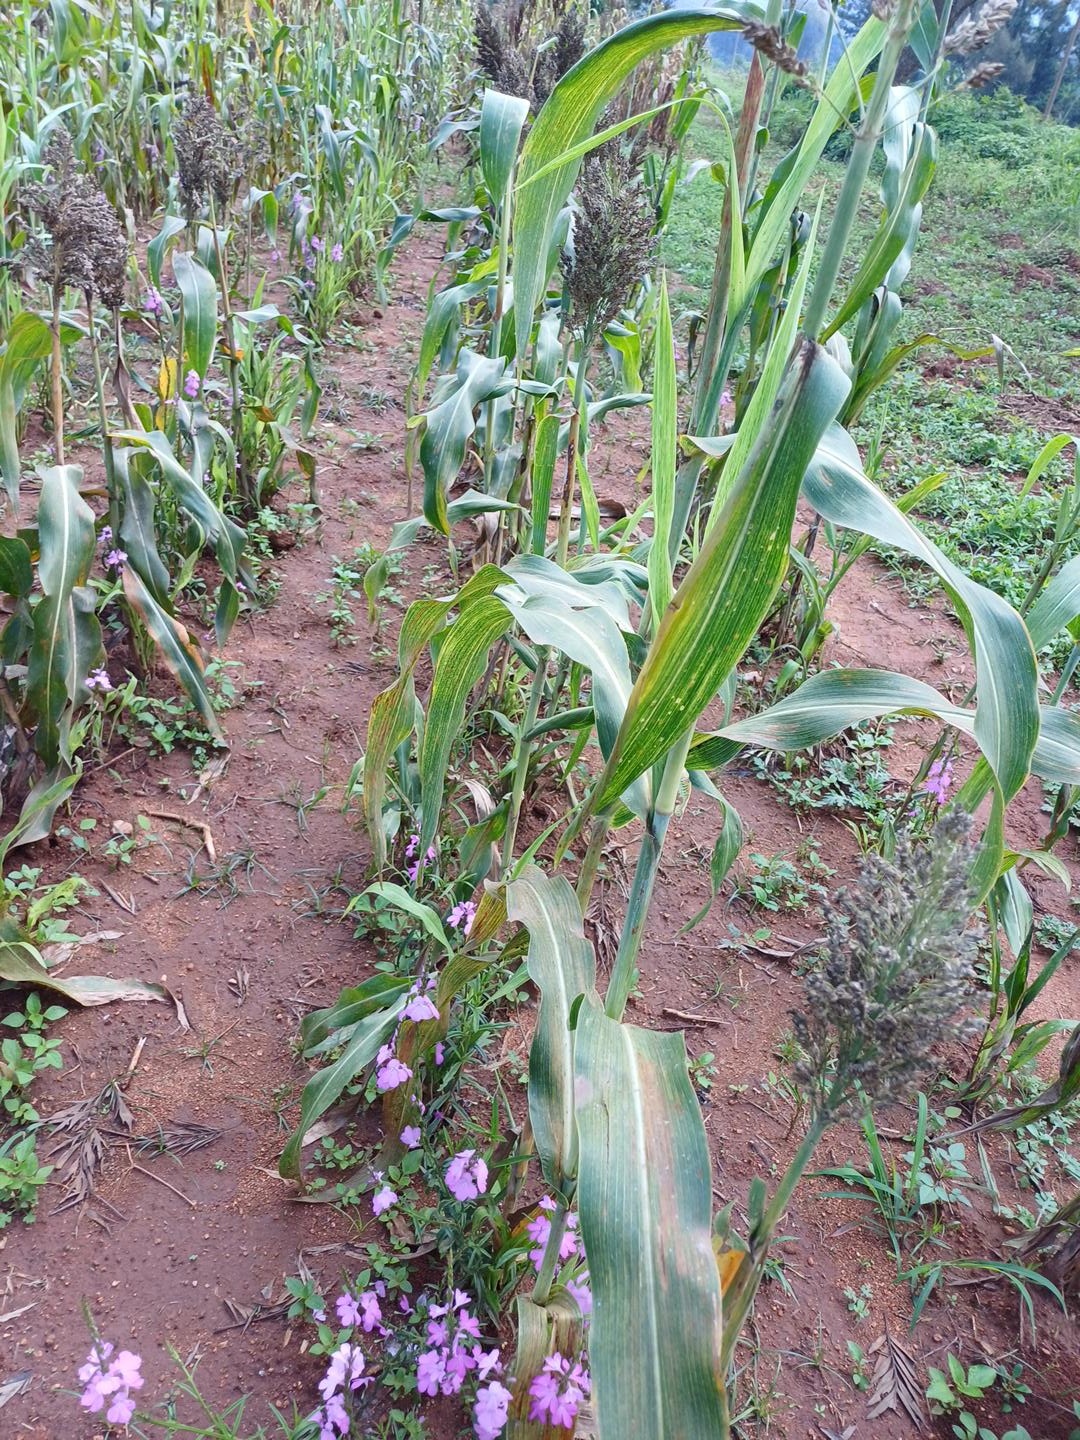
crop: sorghum
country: Kenya
